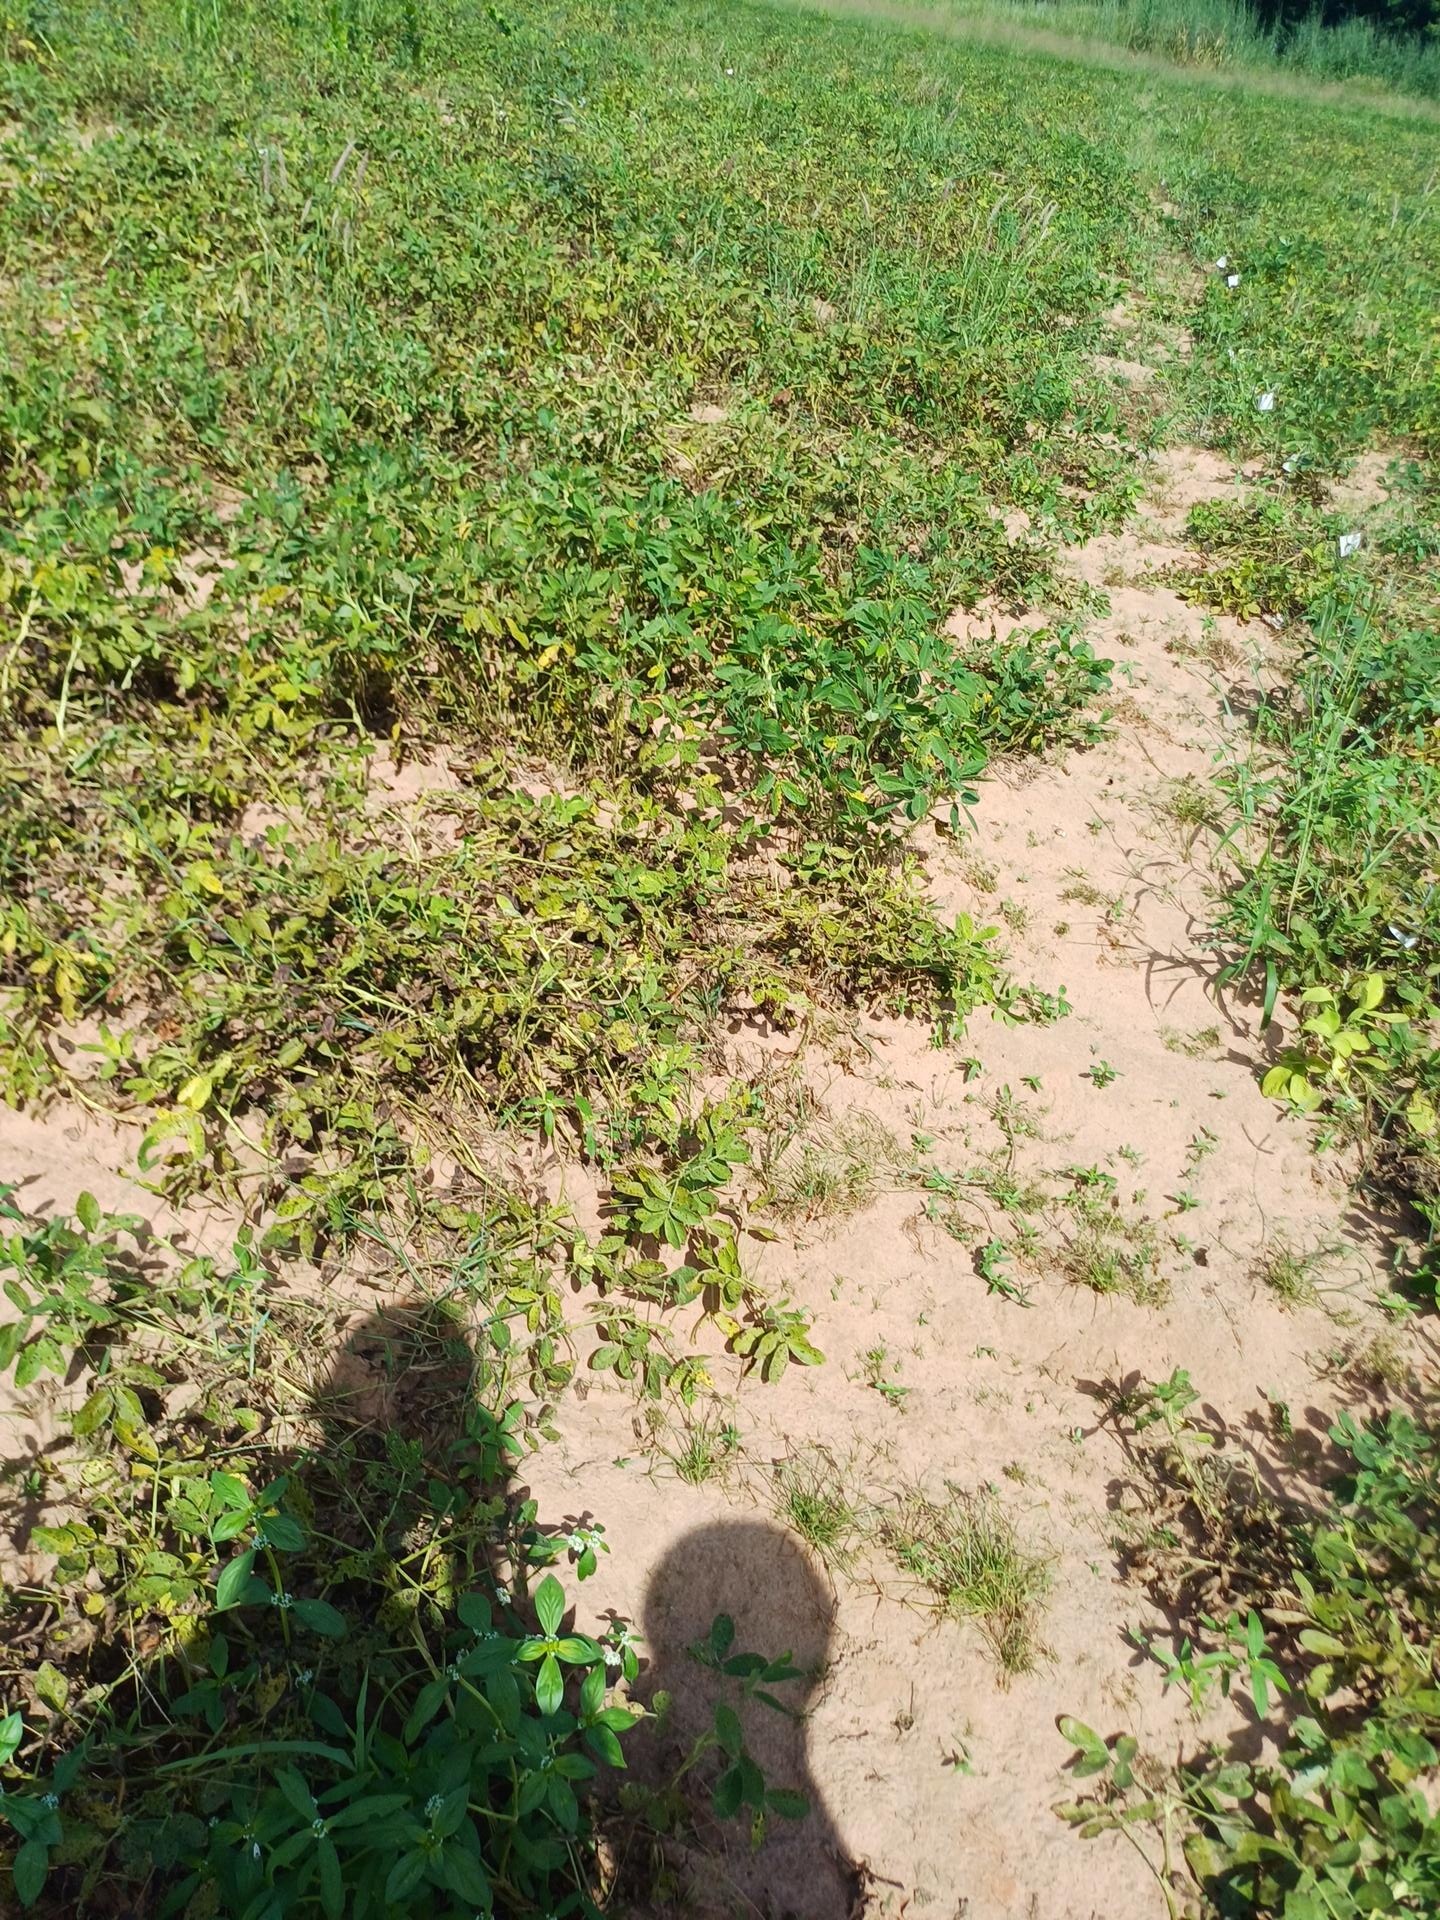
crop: groundnut
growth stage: flowering
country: Senegal
